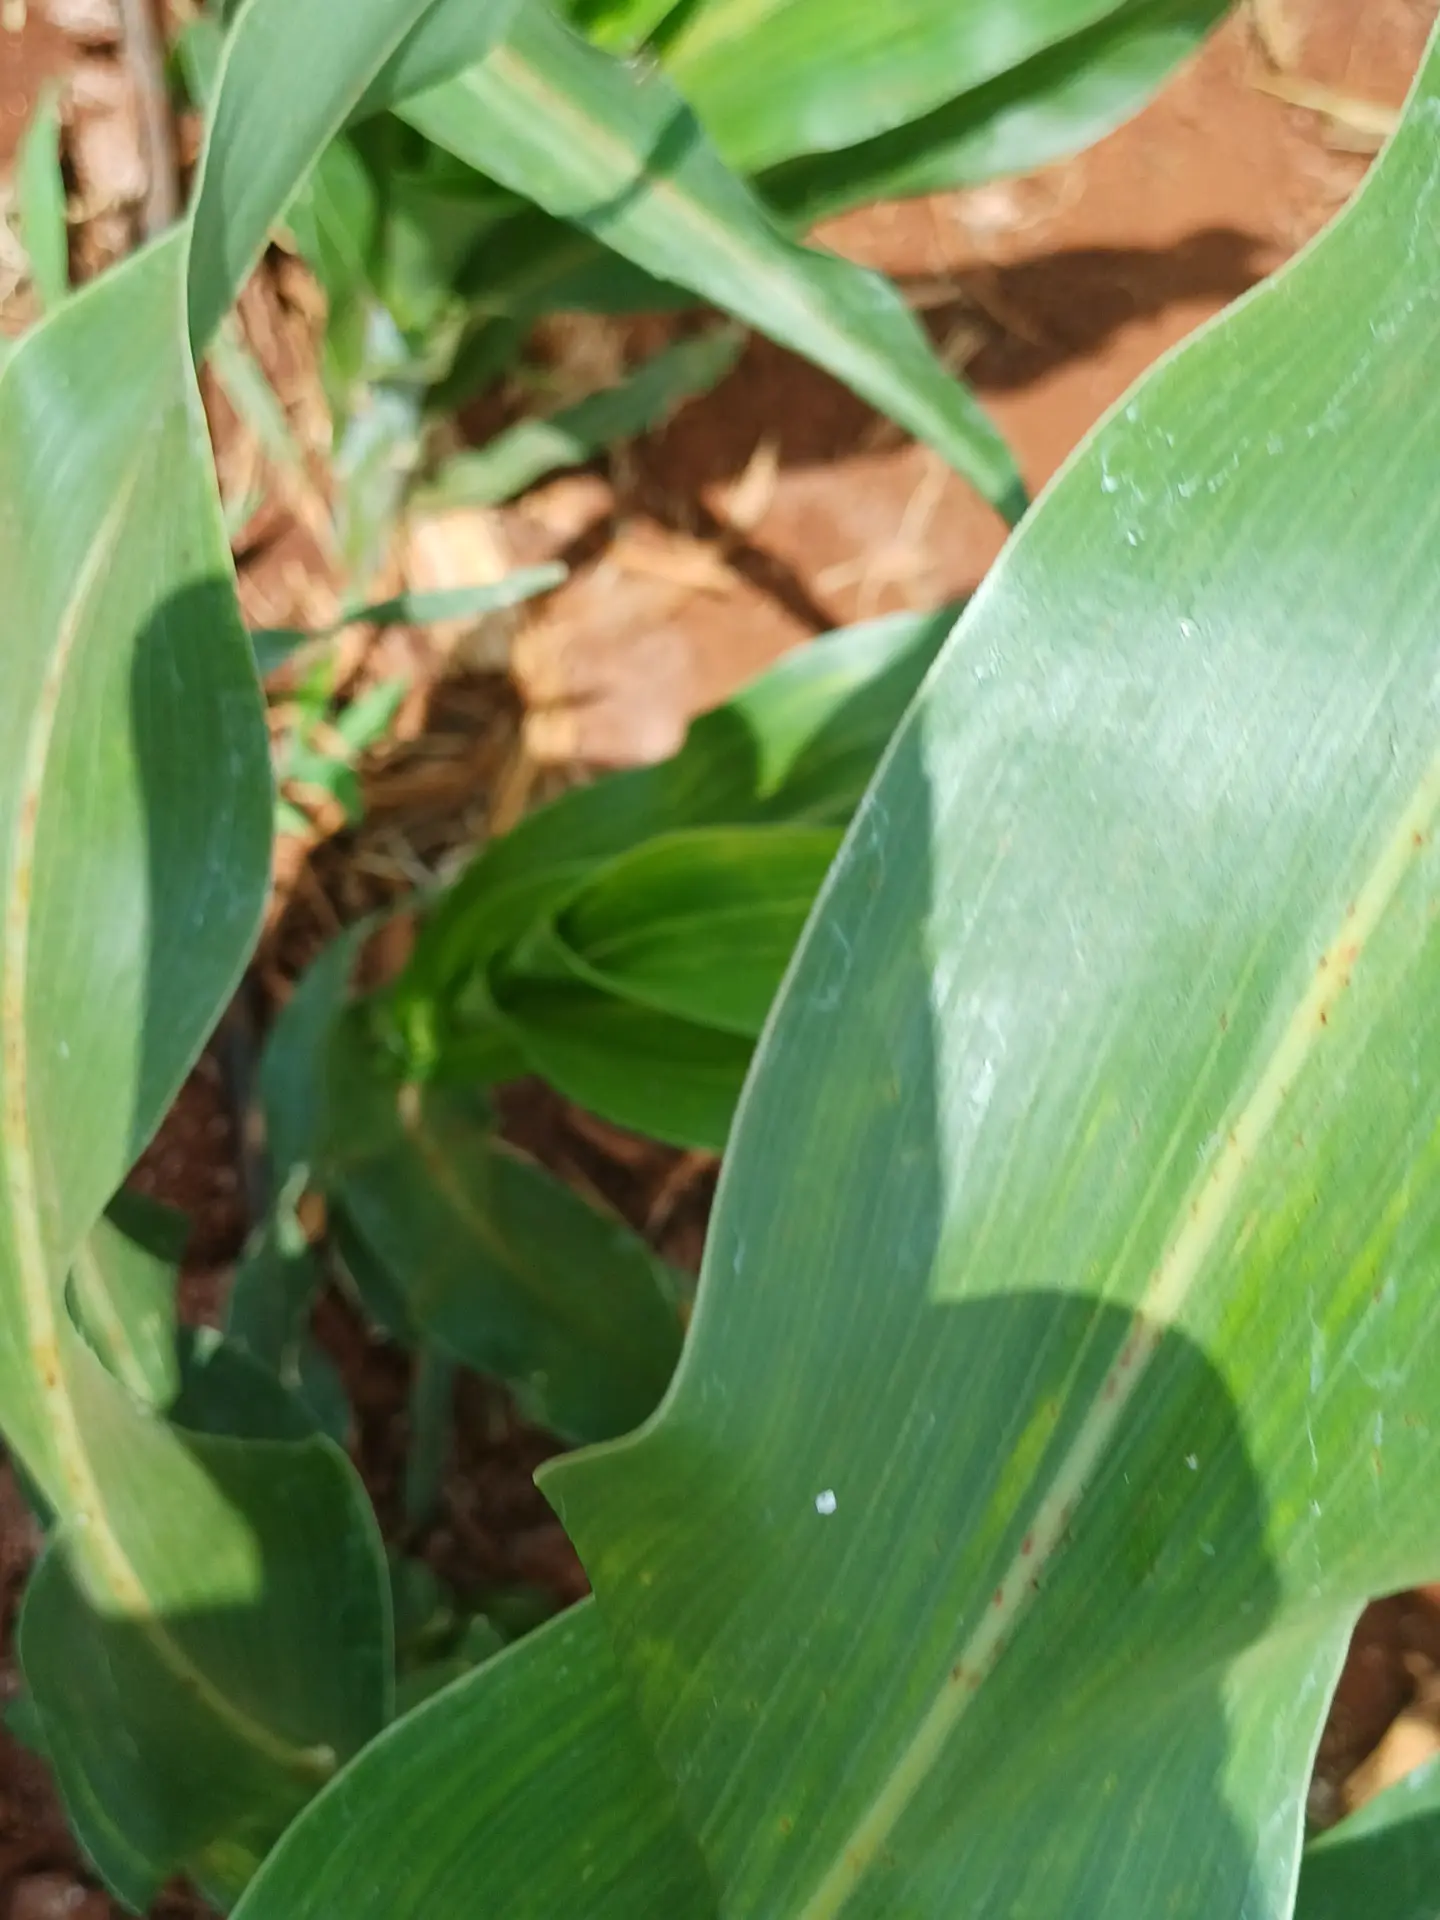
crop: sorghum
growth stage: vegetative
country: Kenya
